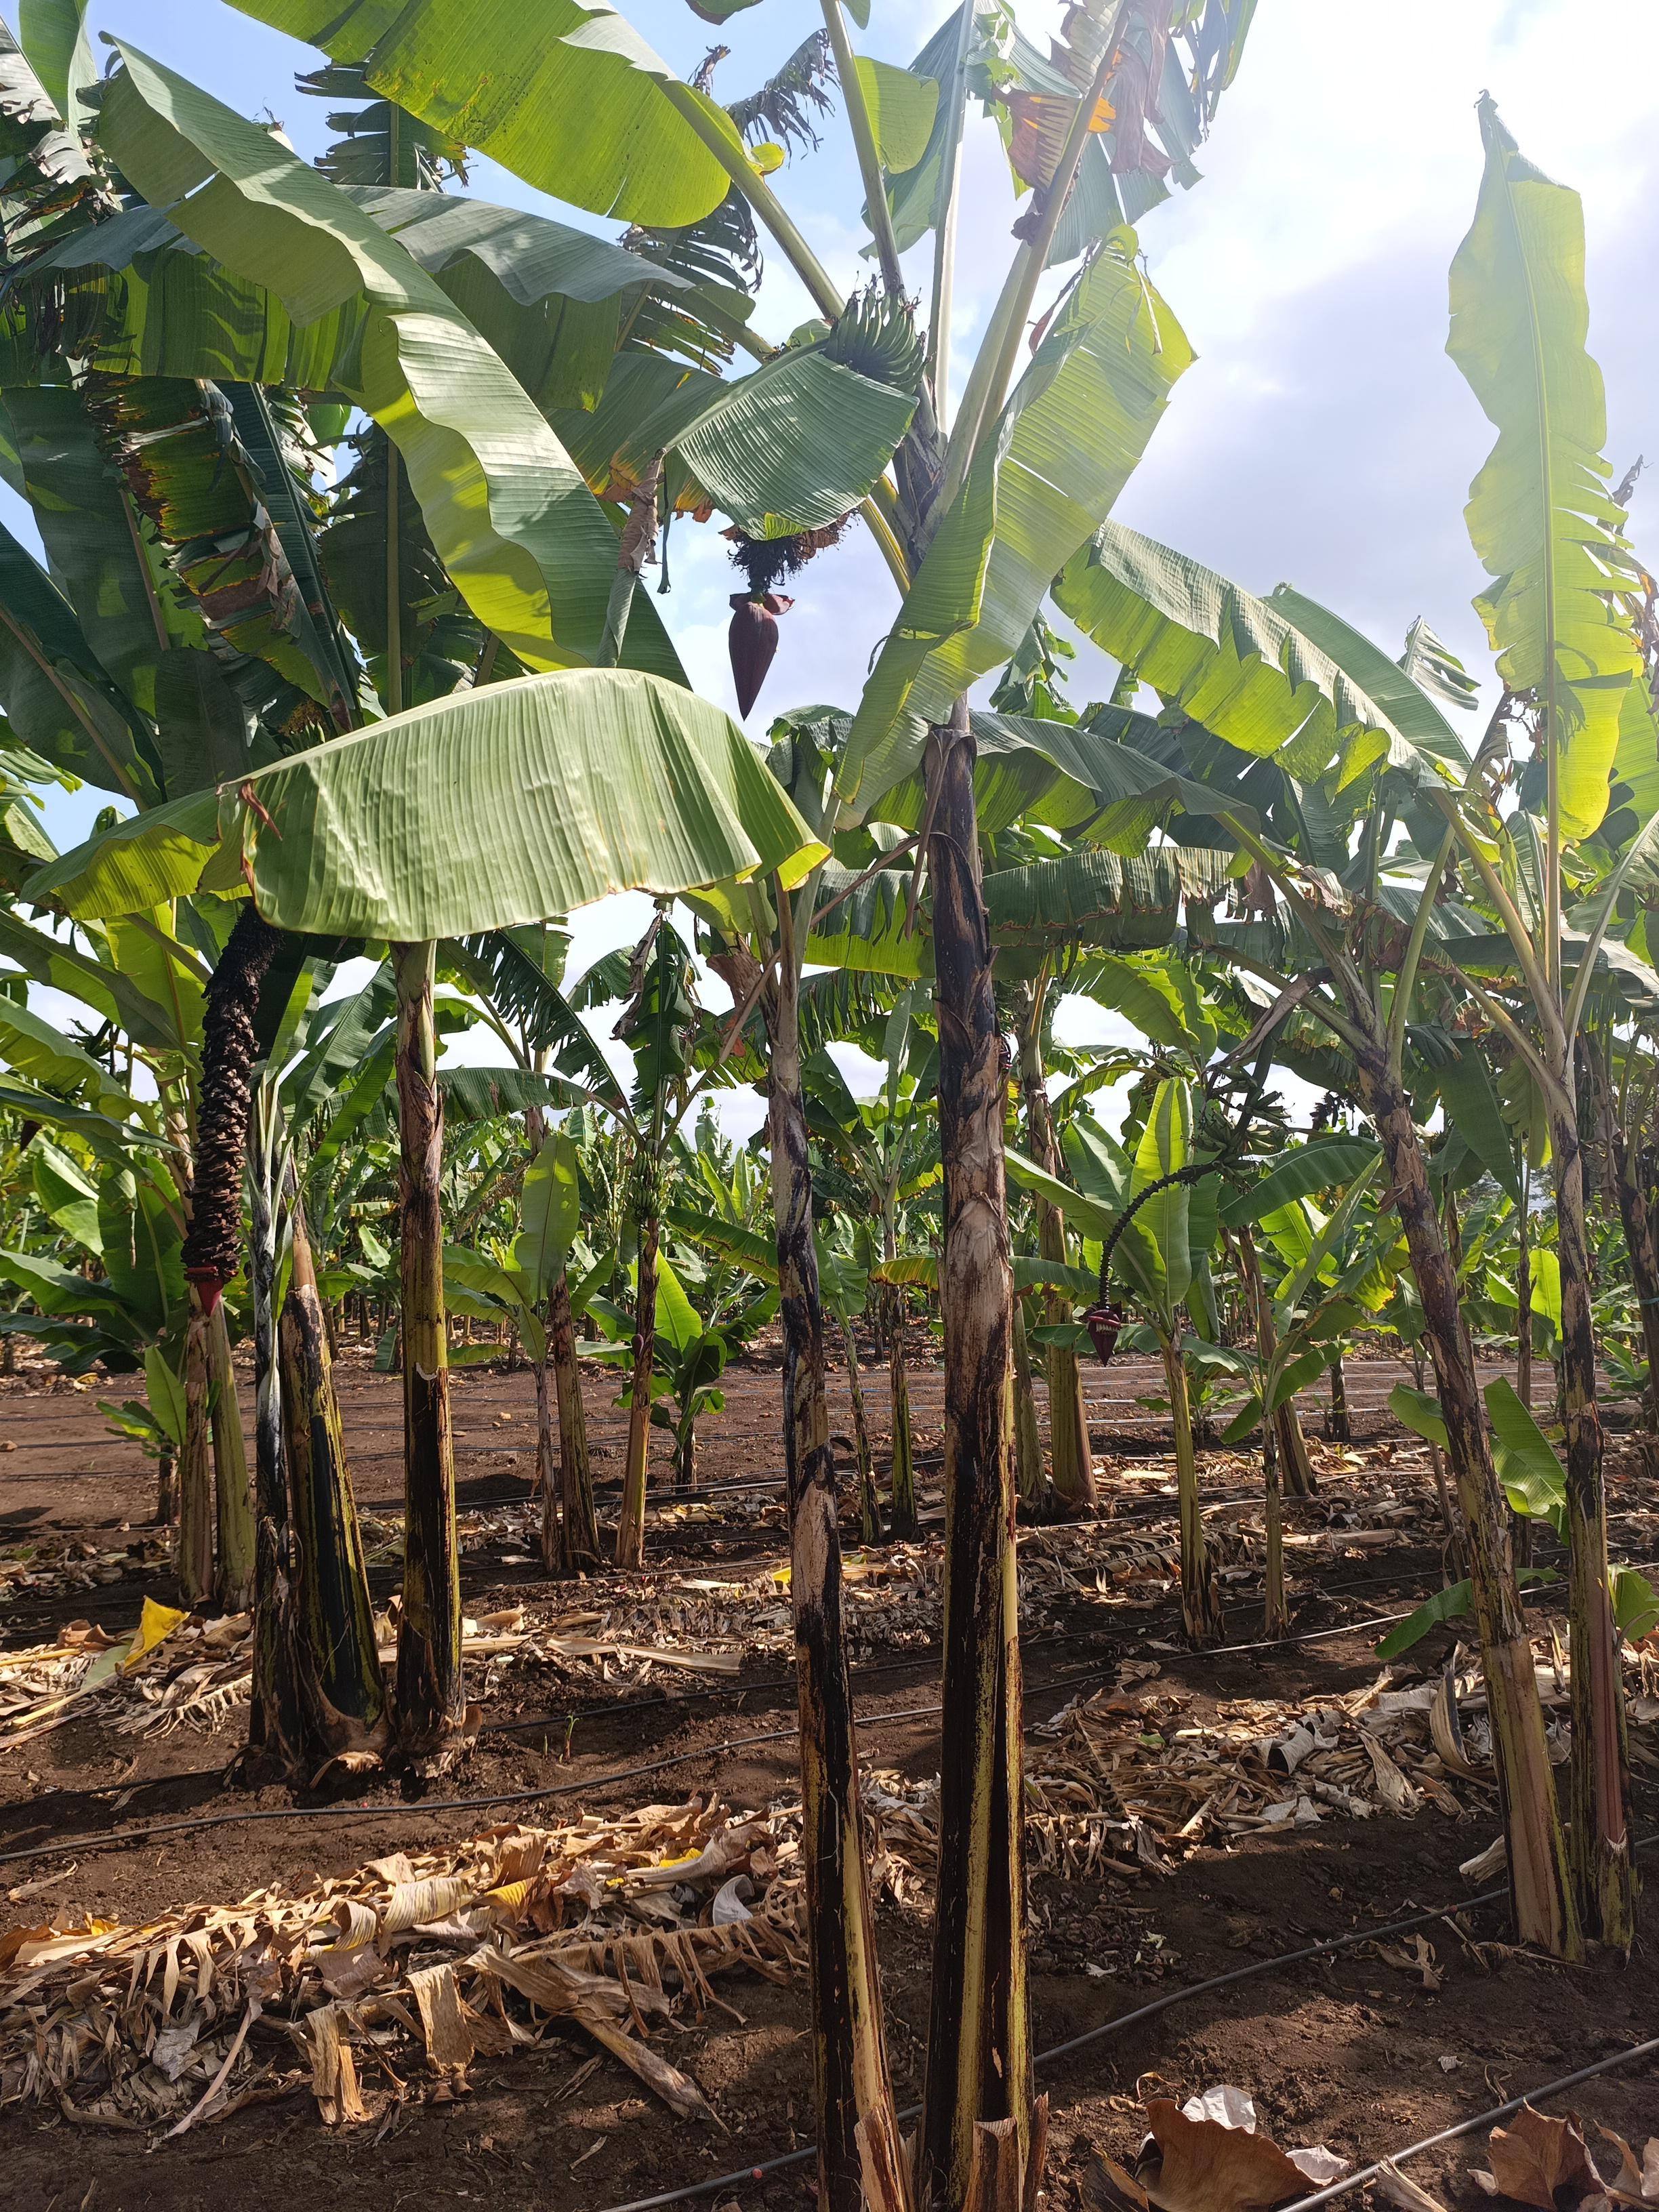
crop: banana
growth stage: development fruit
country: Tanzania
